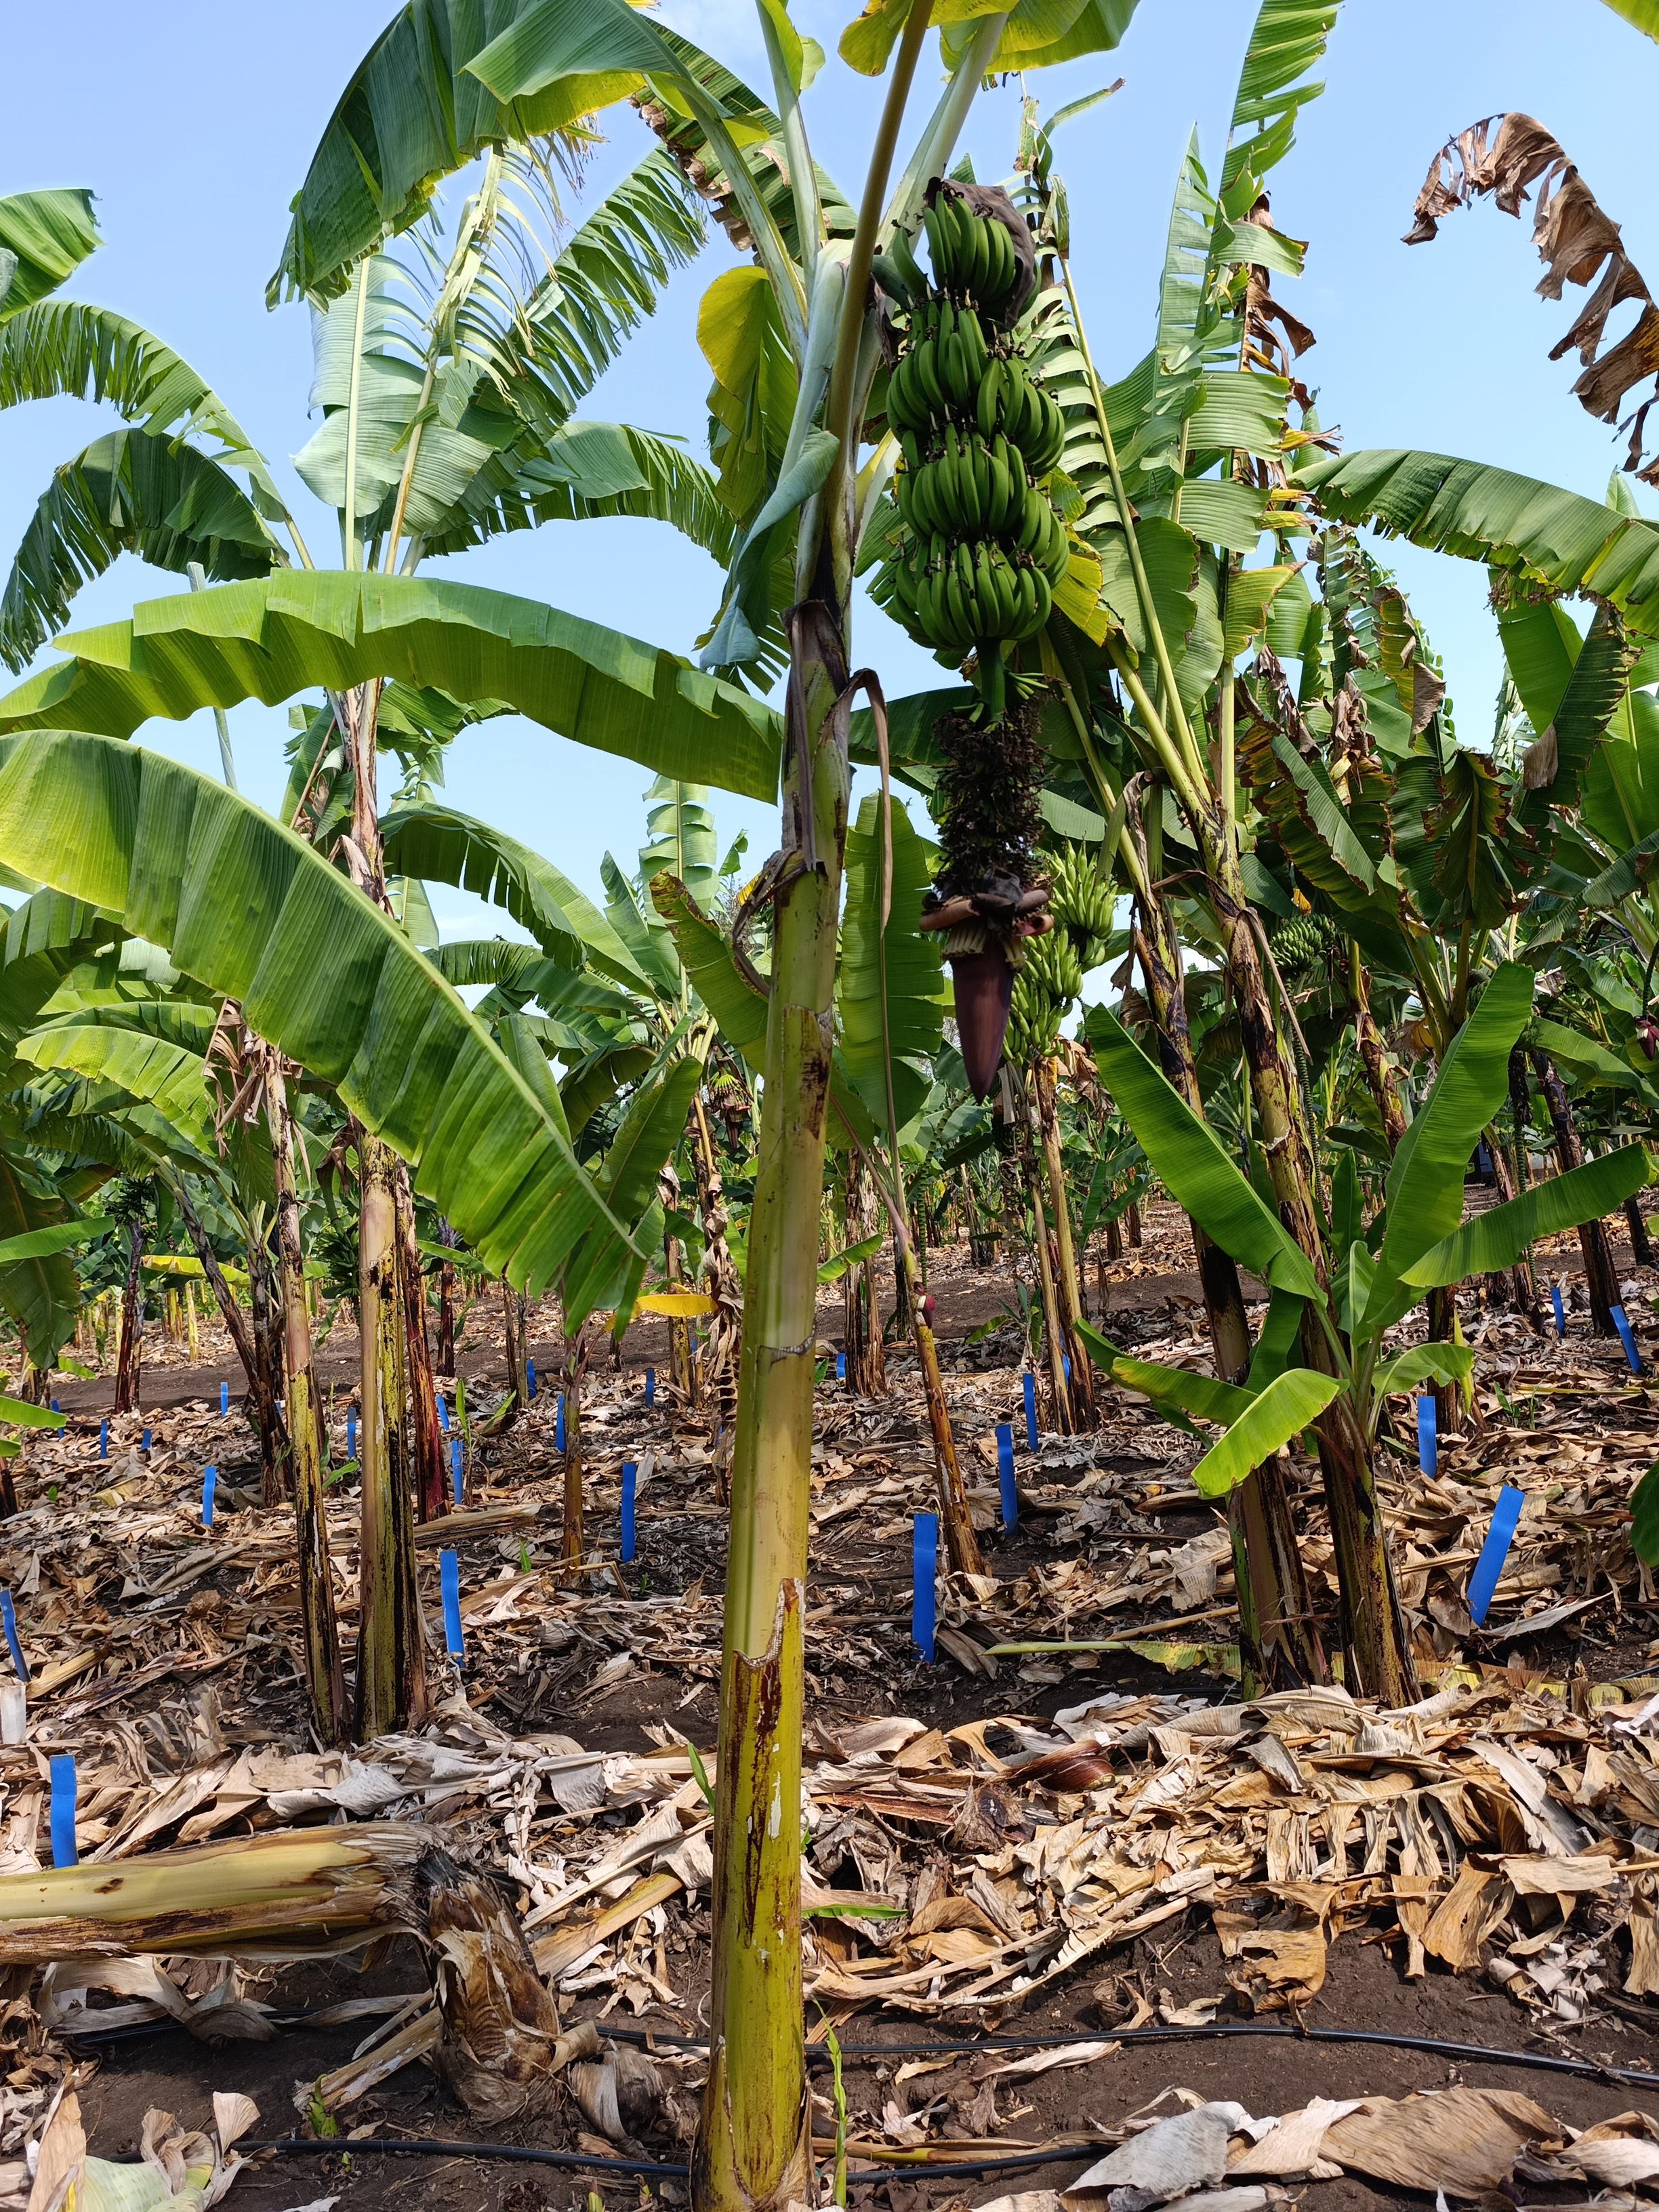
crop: banana
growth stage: development fruit
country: Tanzania
